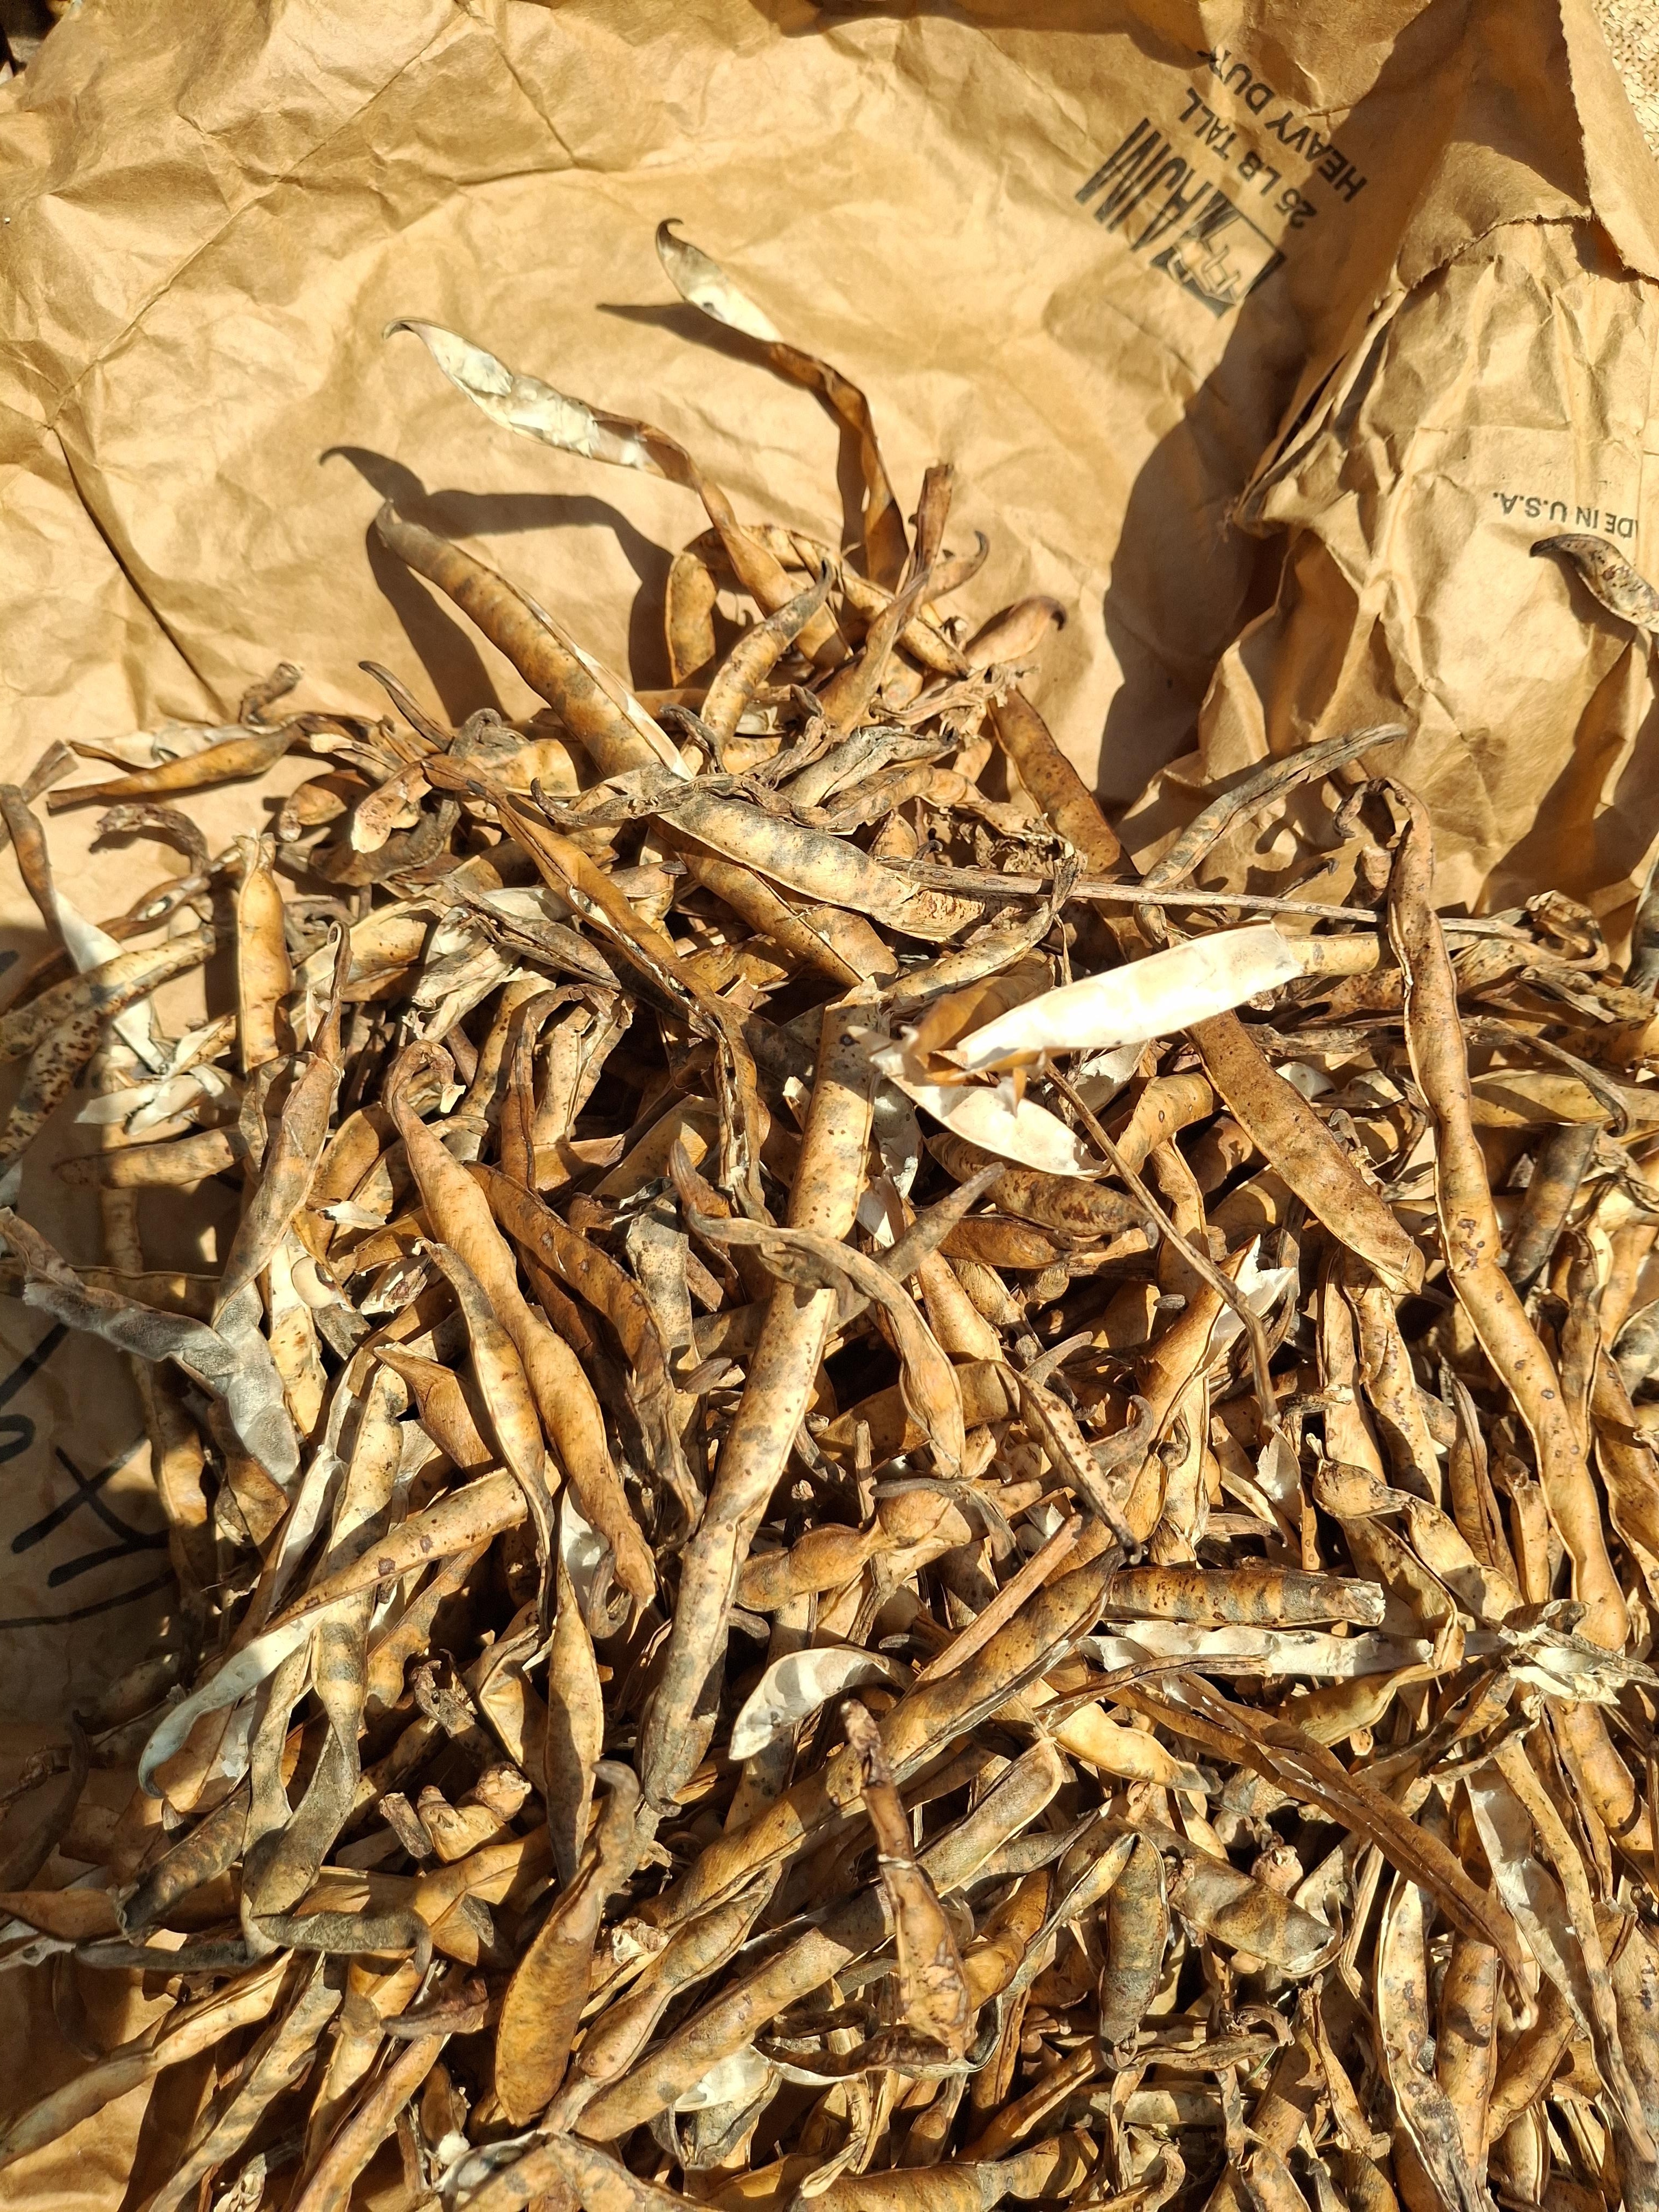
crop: cowpea
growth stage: harvest
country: Nigeria
